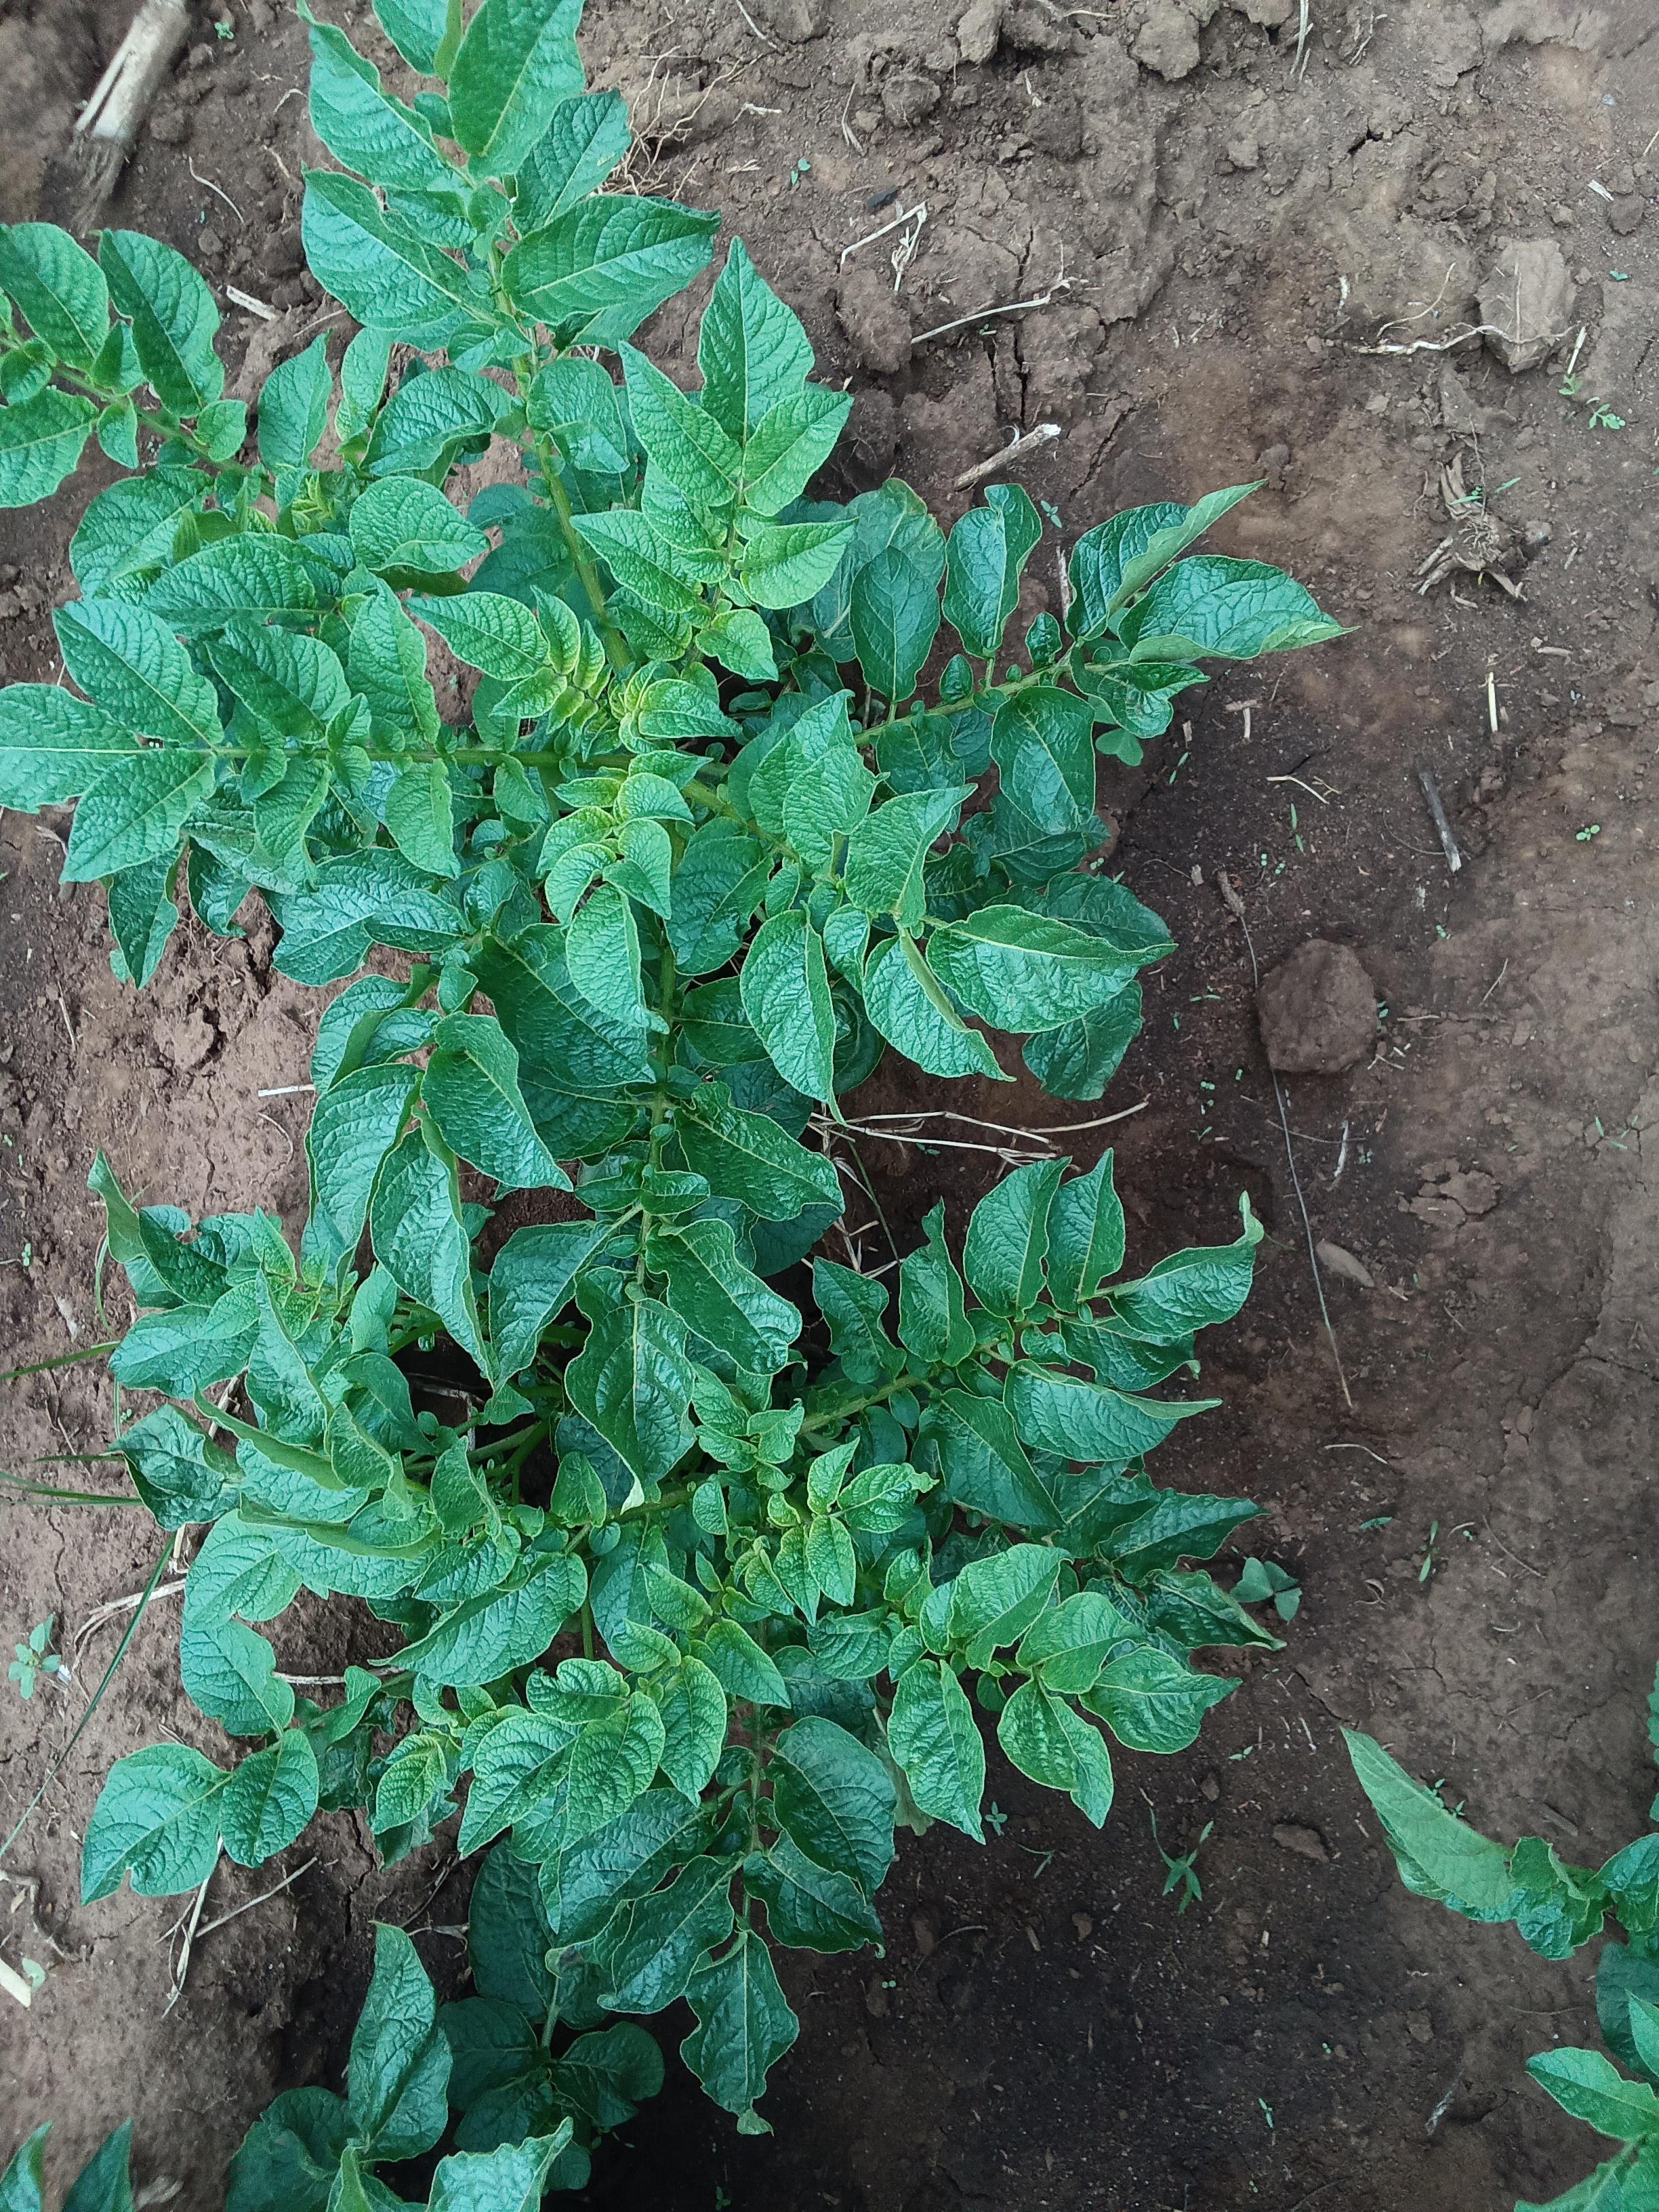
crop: potato
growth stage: vegetative
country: Kenya
